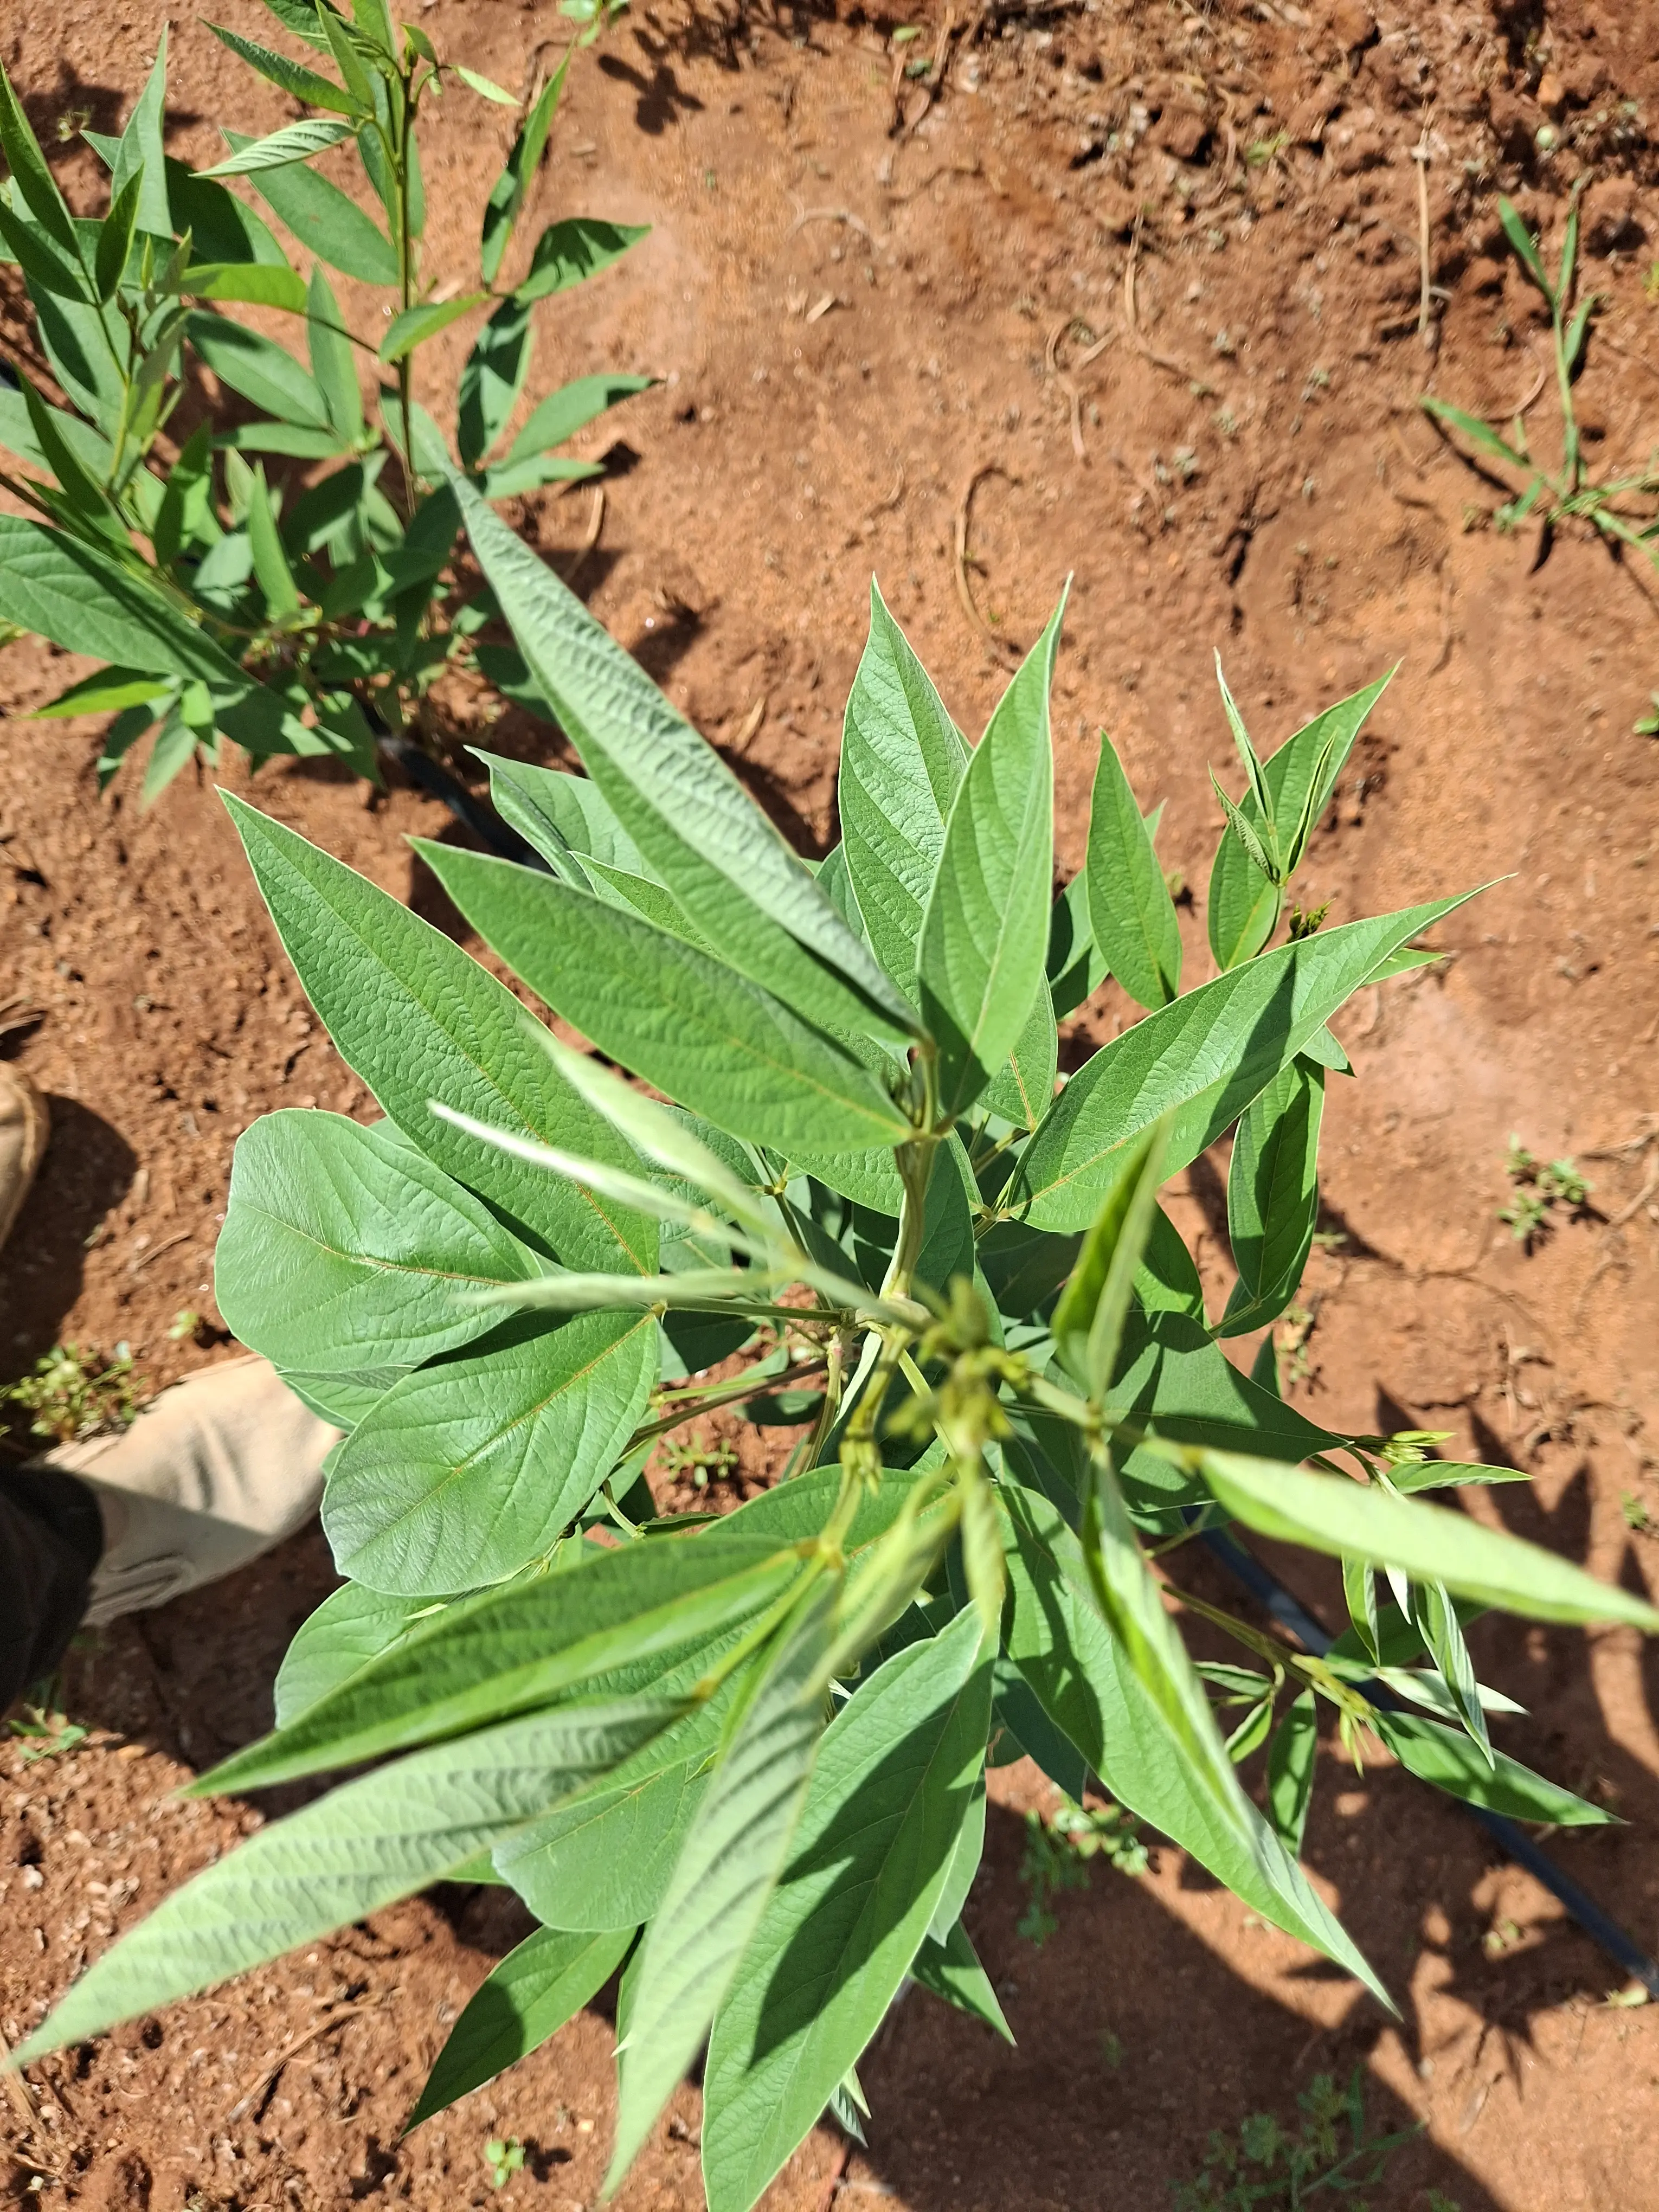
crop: pigeonpea
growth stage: vegetative
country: Kenya
